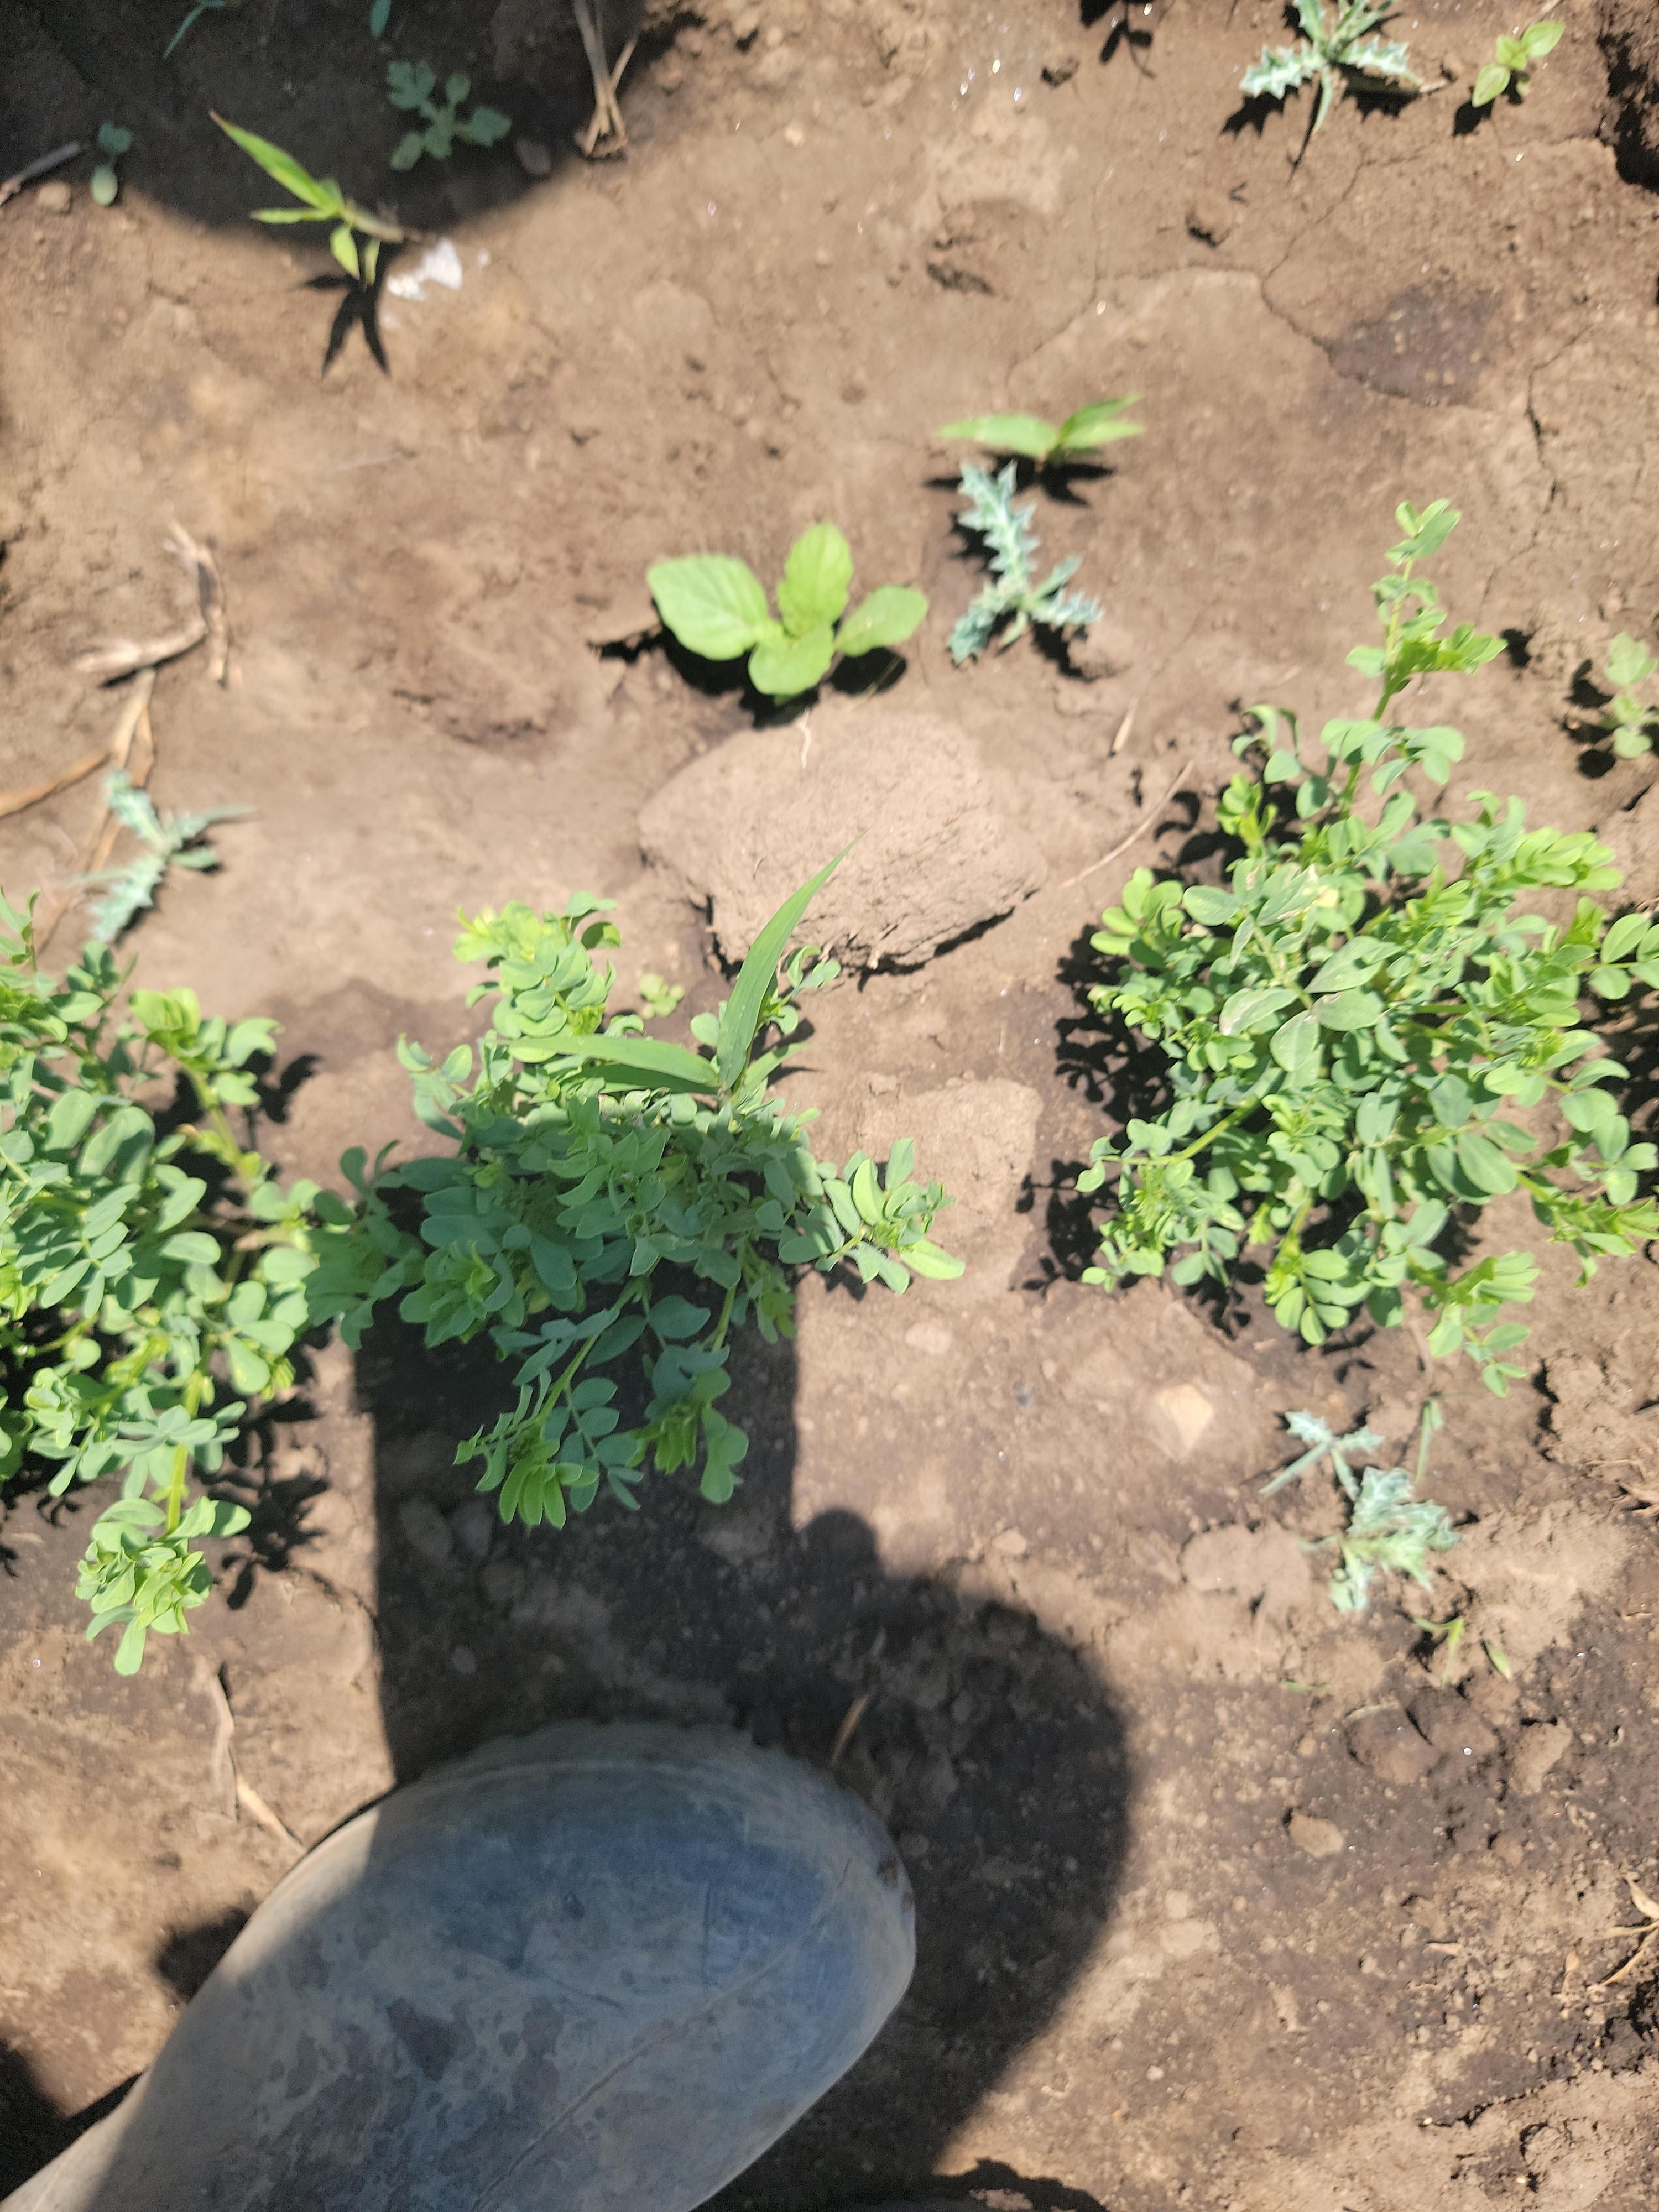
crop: lentil
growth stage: vegetative
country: Tanzania
